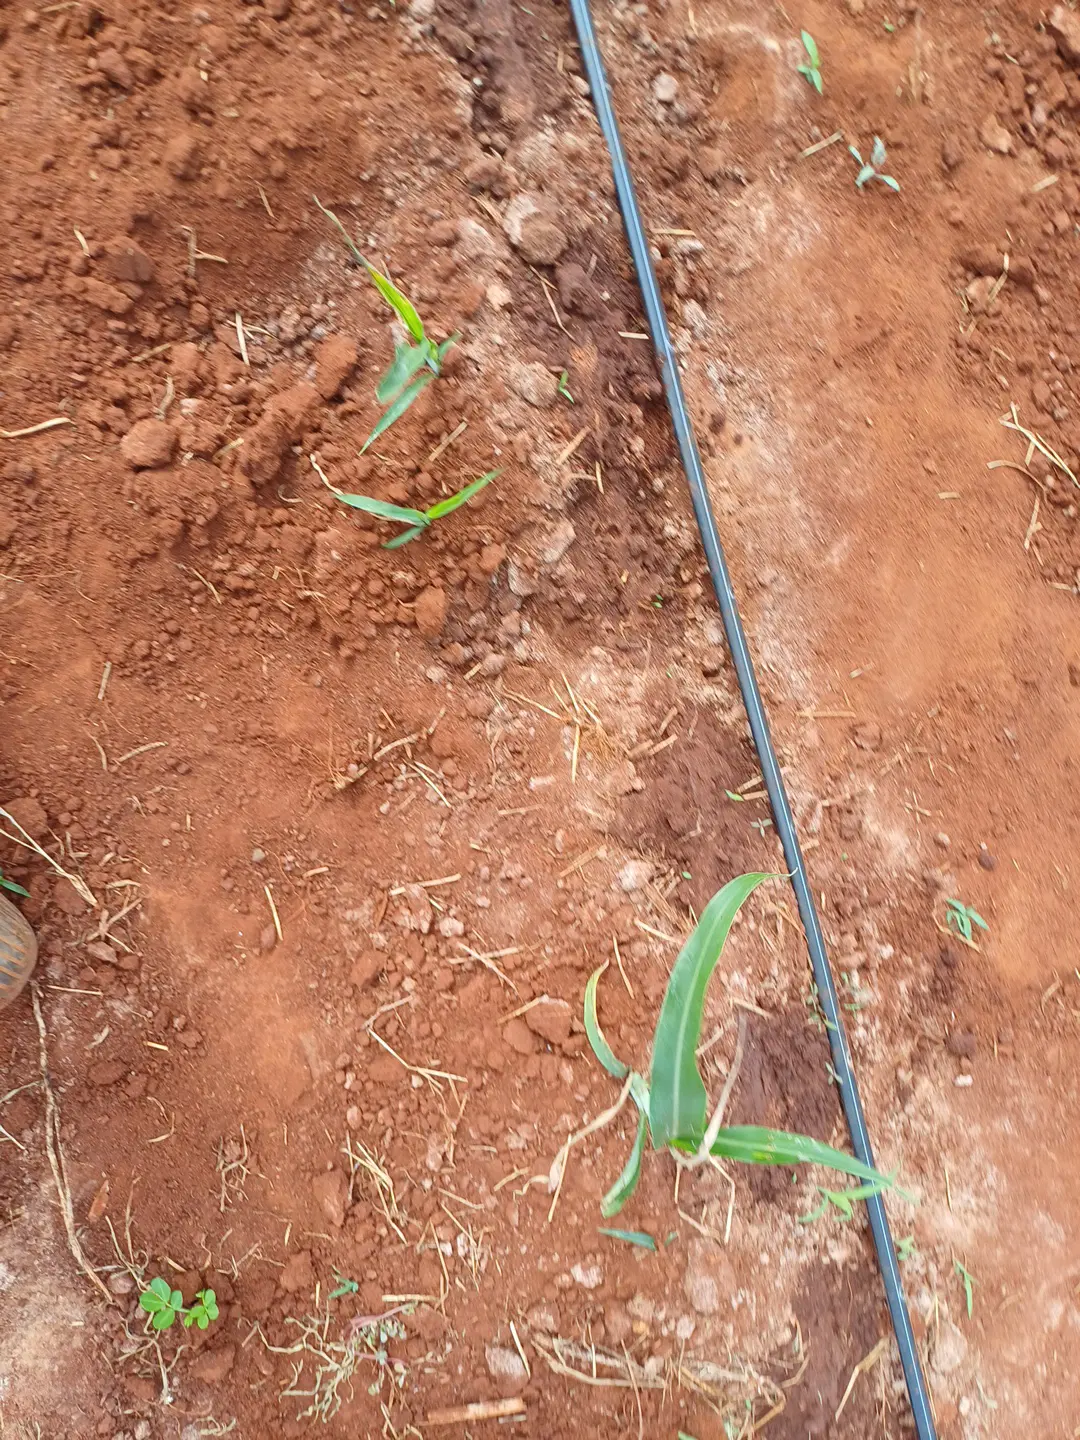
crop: sorghum
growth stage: elongation stem
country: Kenya
